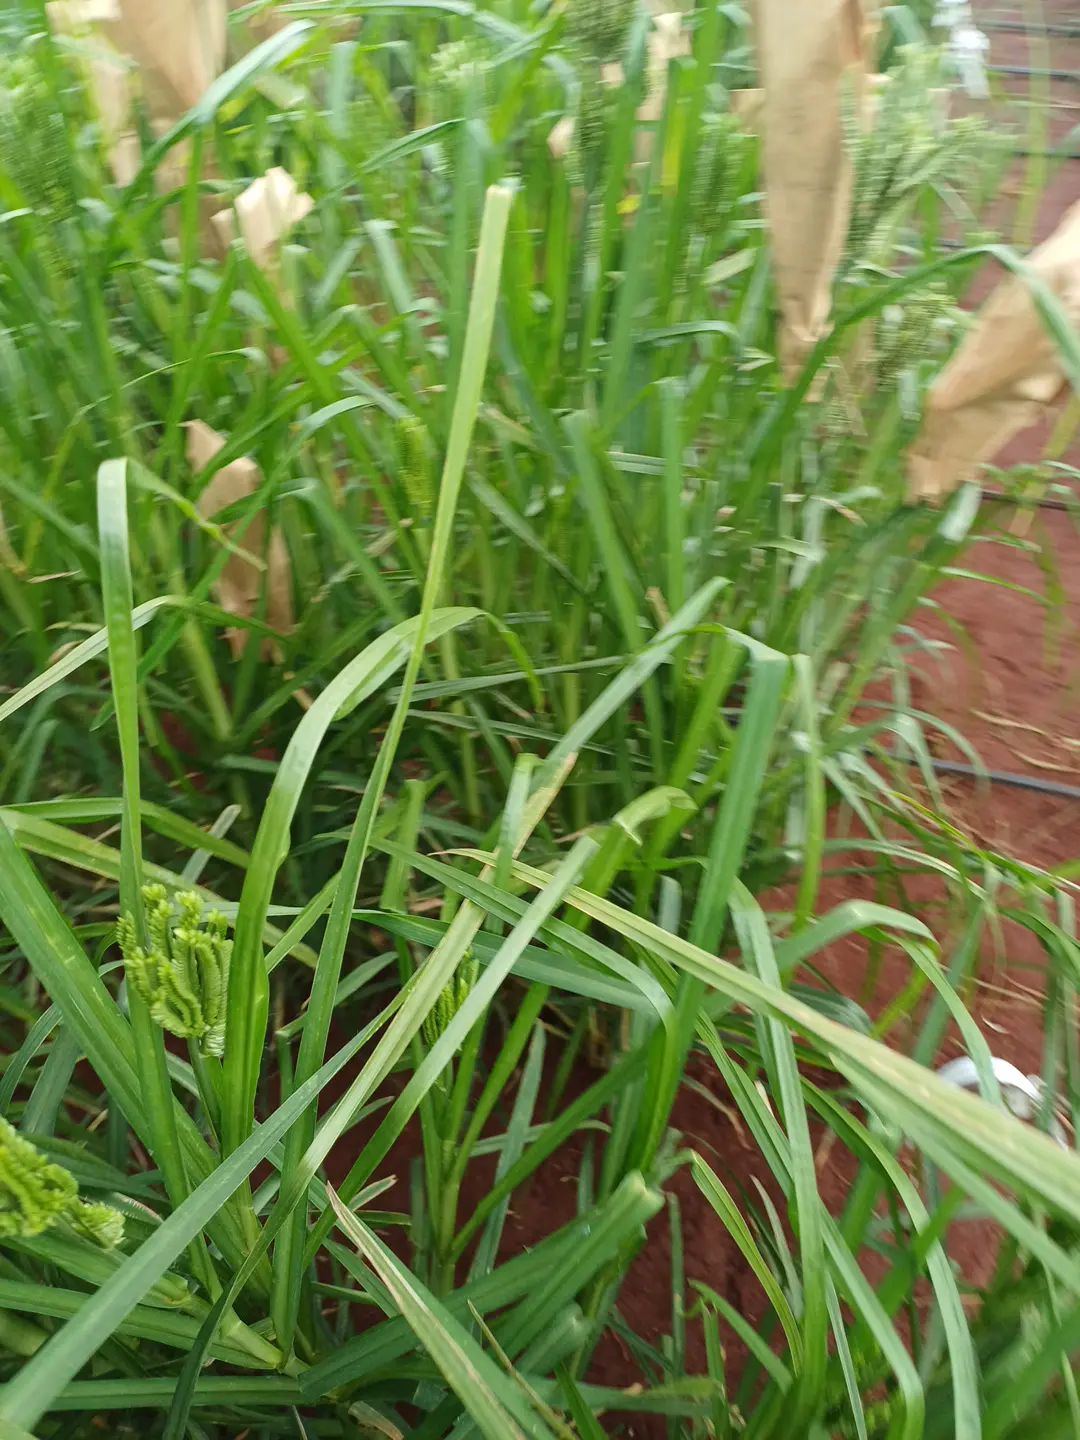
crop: finger millet
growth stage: heading tuber
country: Kenya
